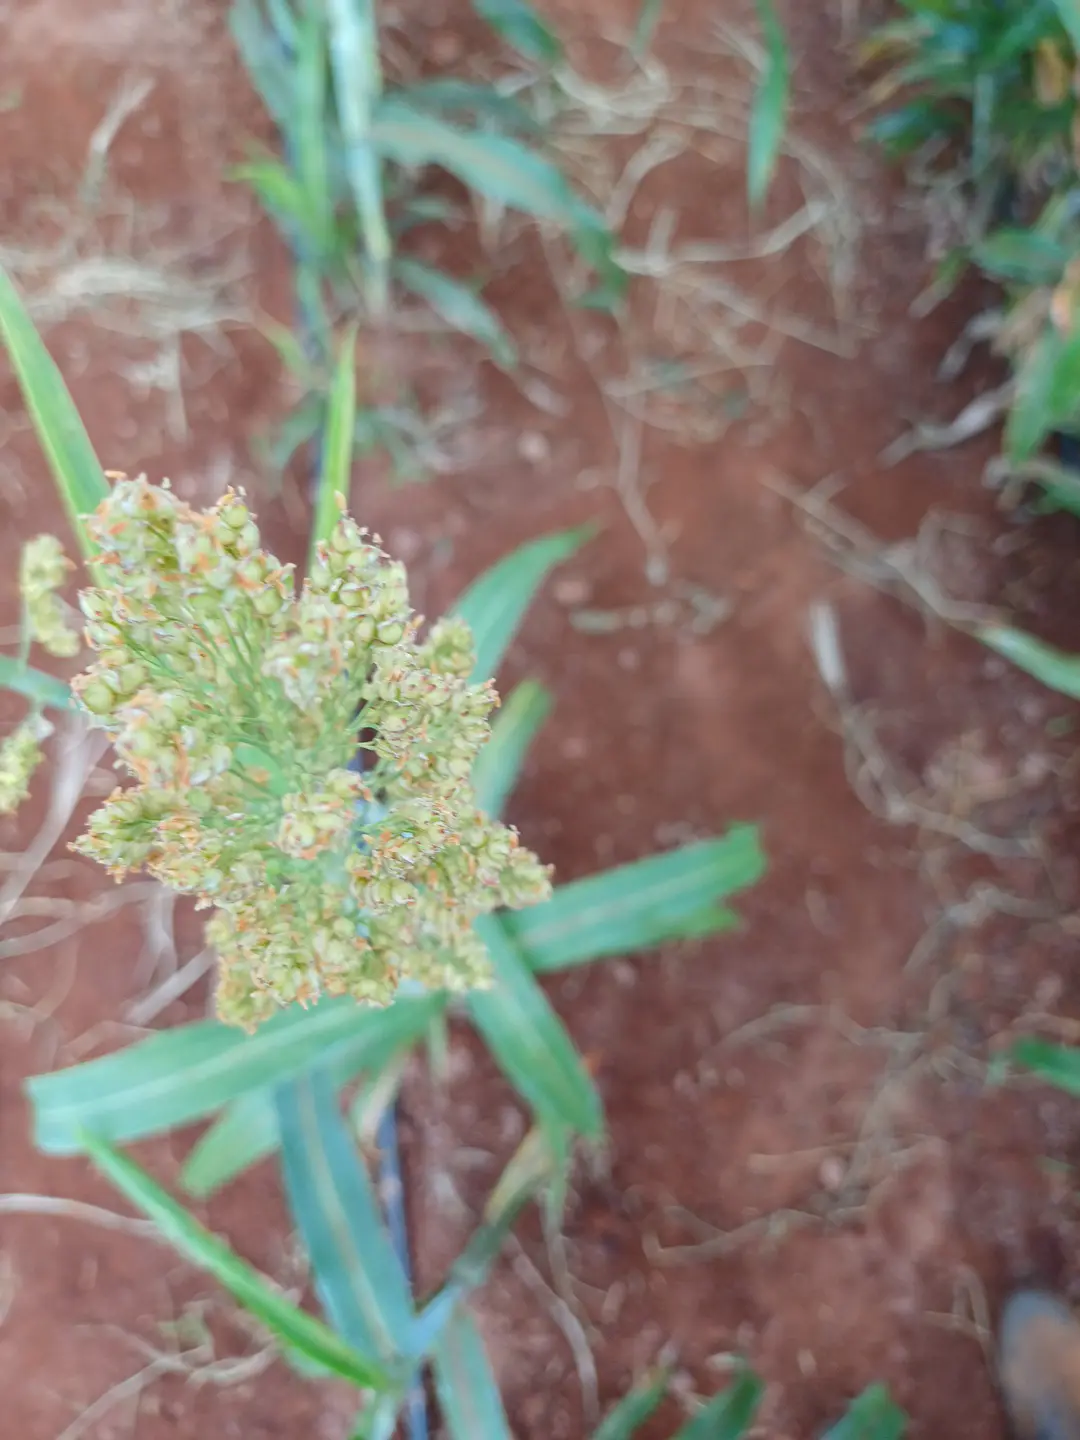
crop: sorghum
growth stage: filling grain
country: Kenya
